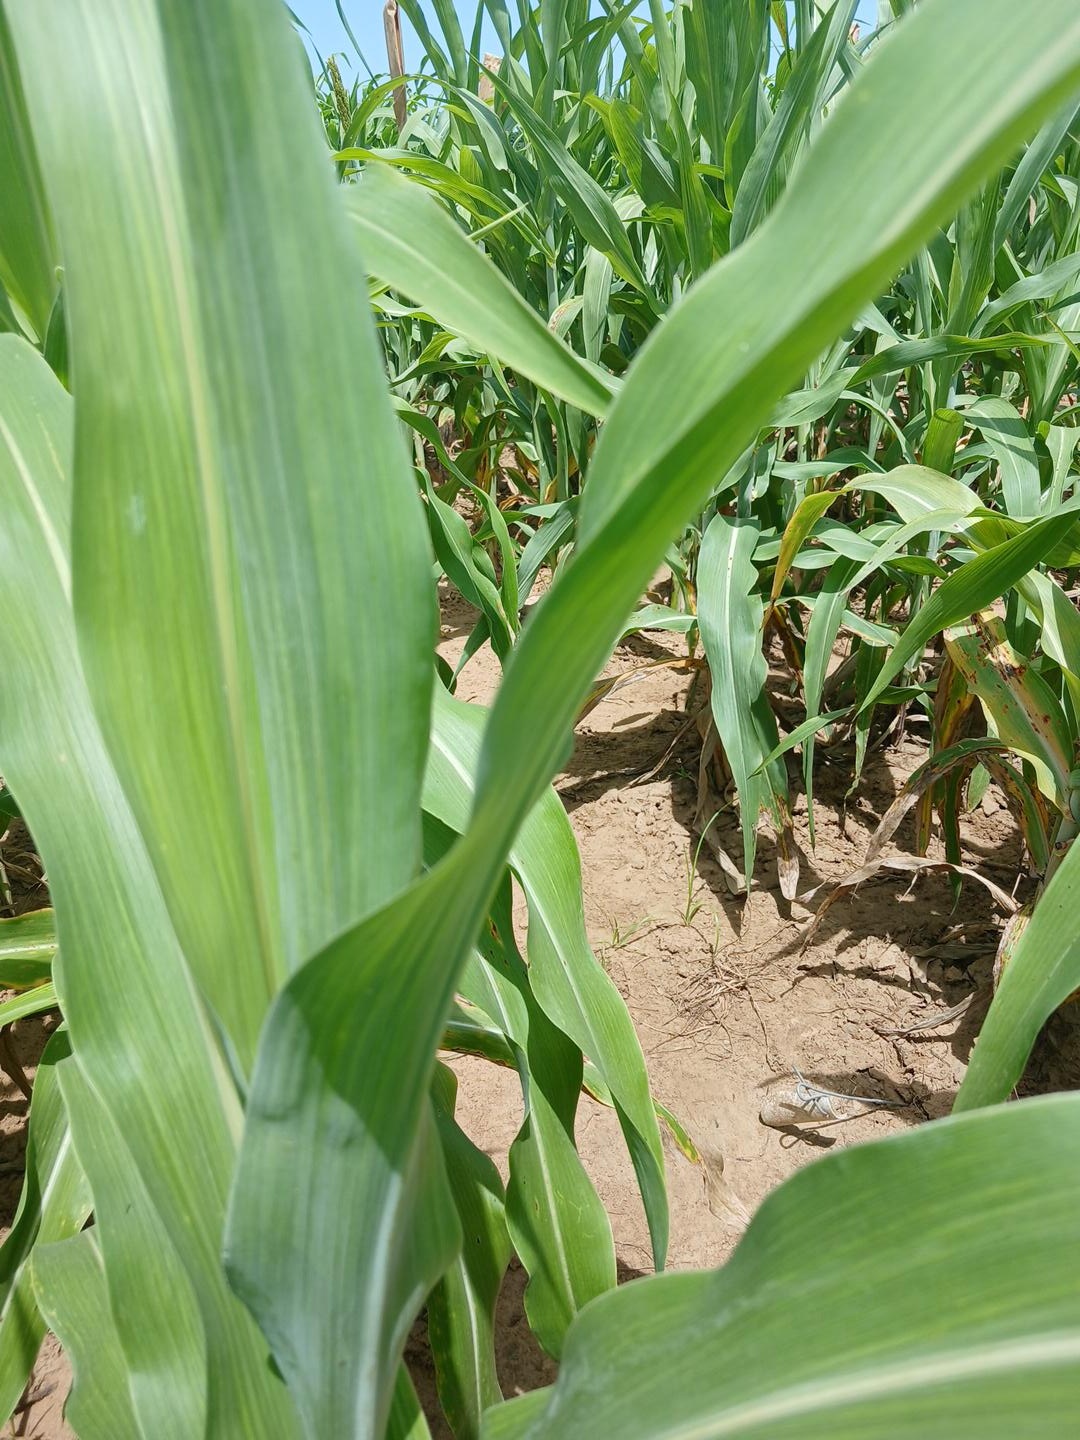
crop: sorghum
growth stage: heading tuber
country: Senegal
